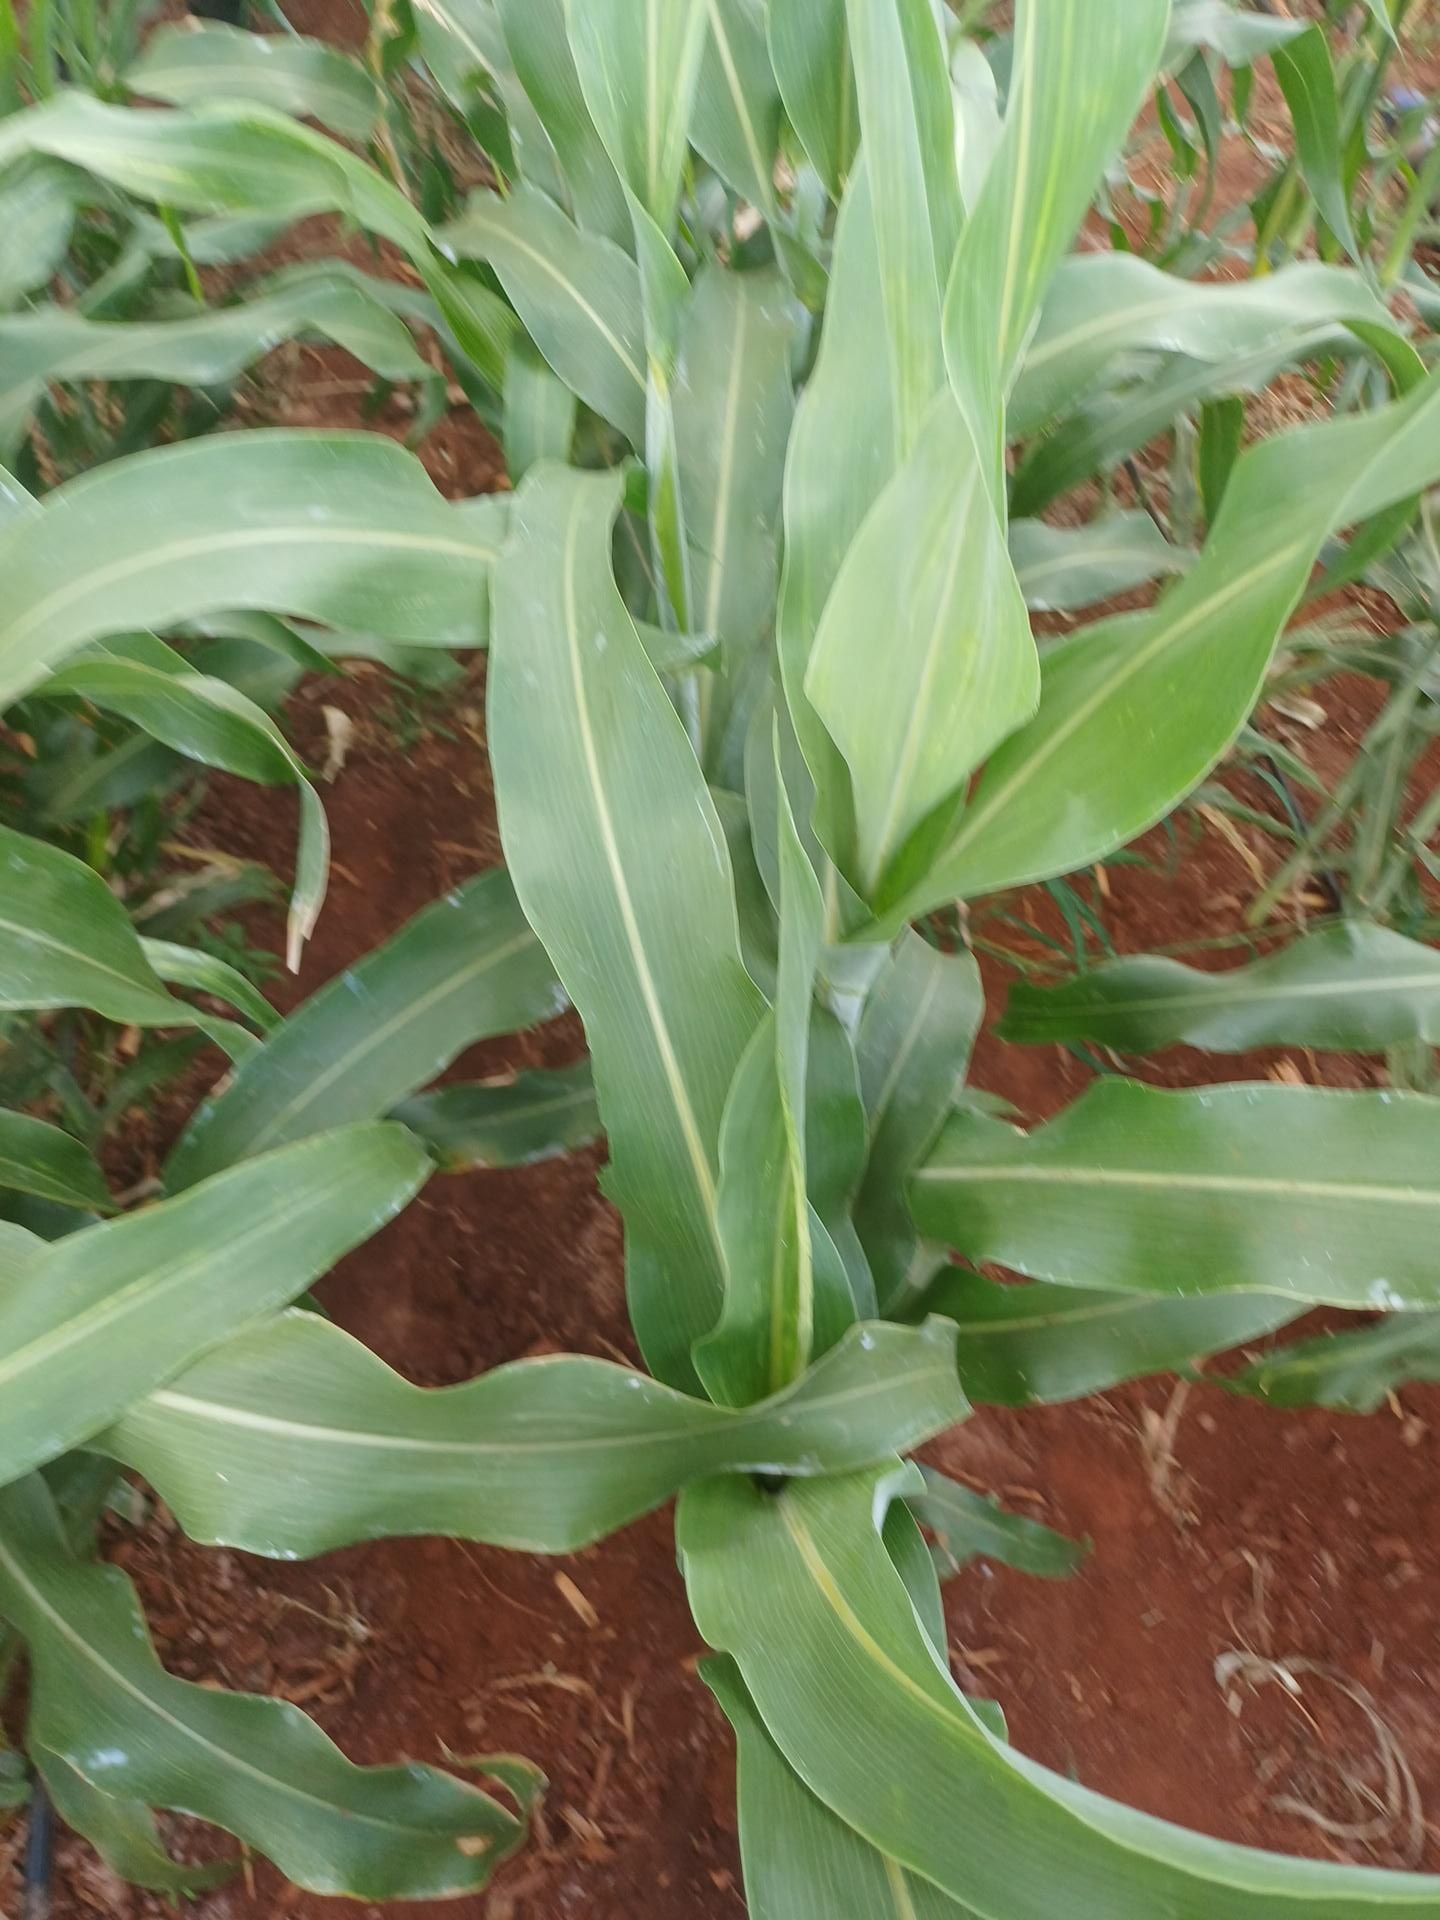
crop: sorghum
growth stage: heading tuber
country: Kenya
